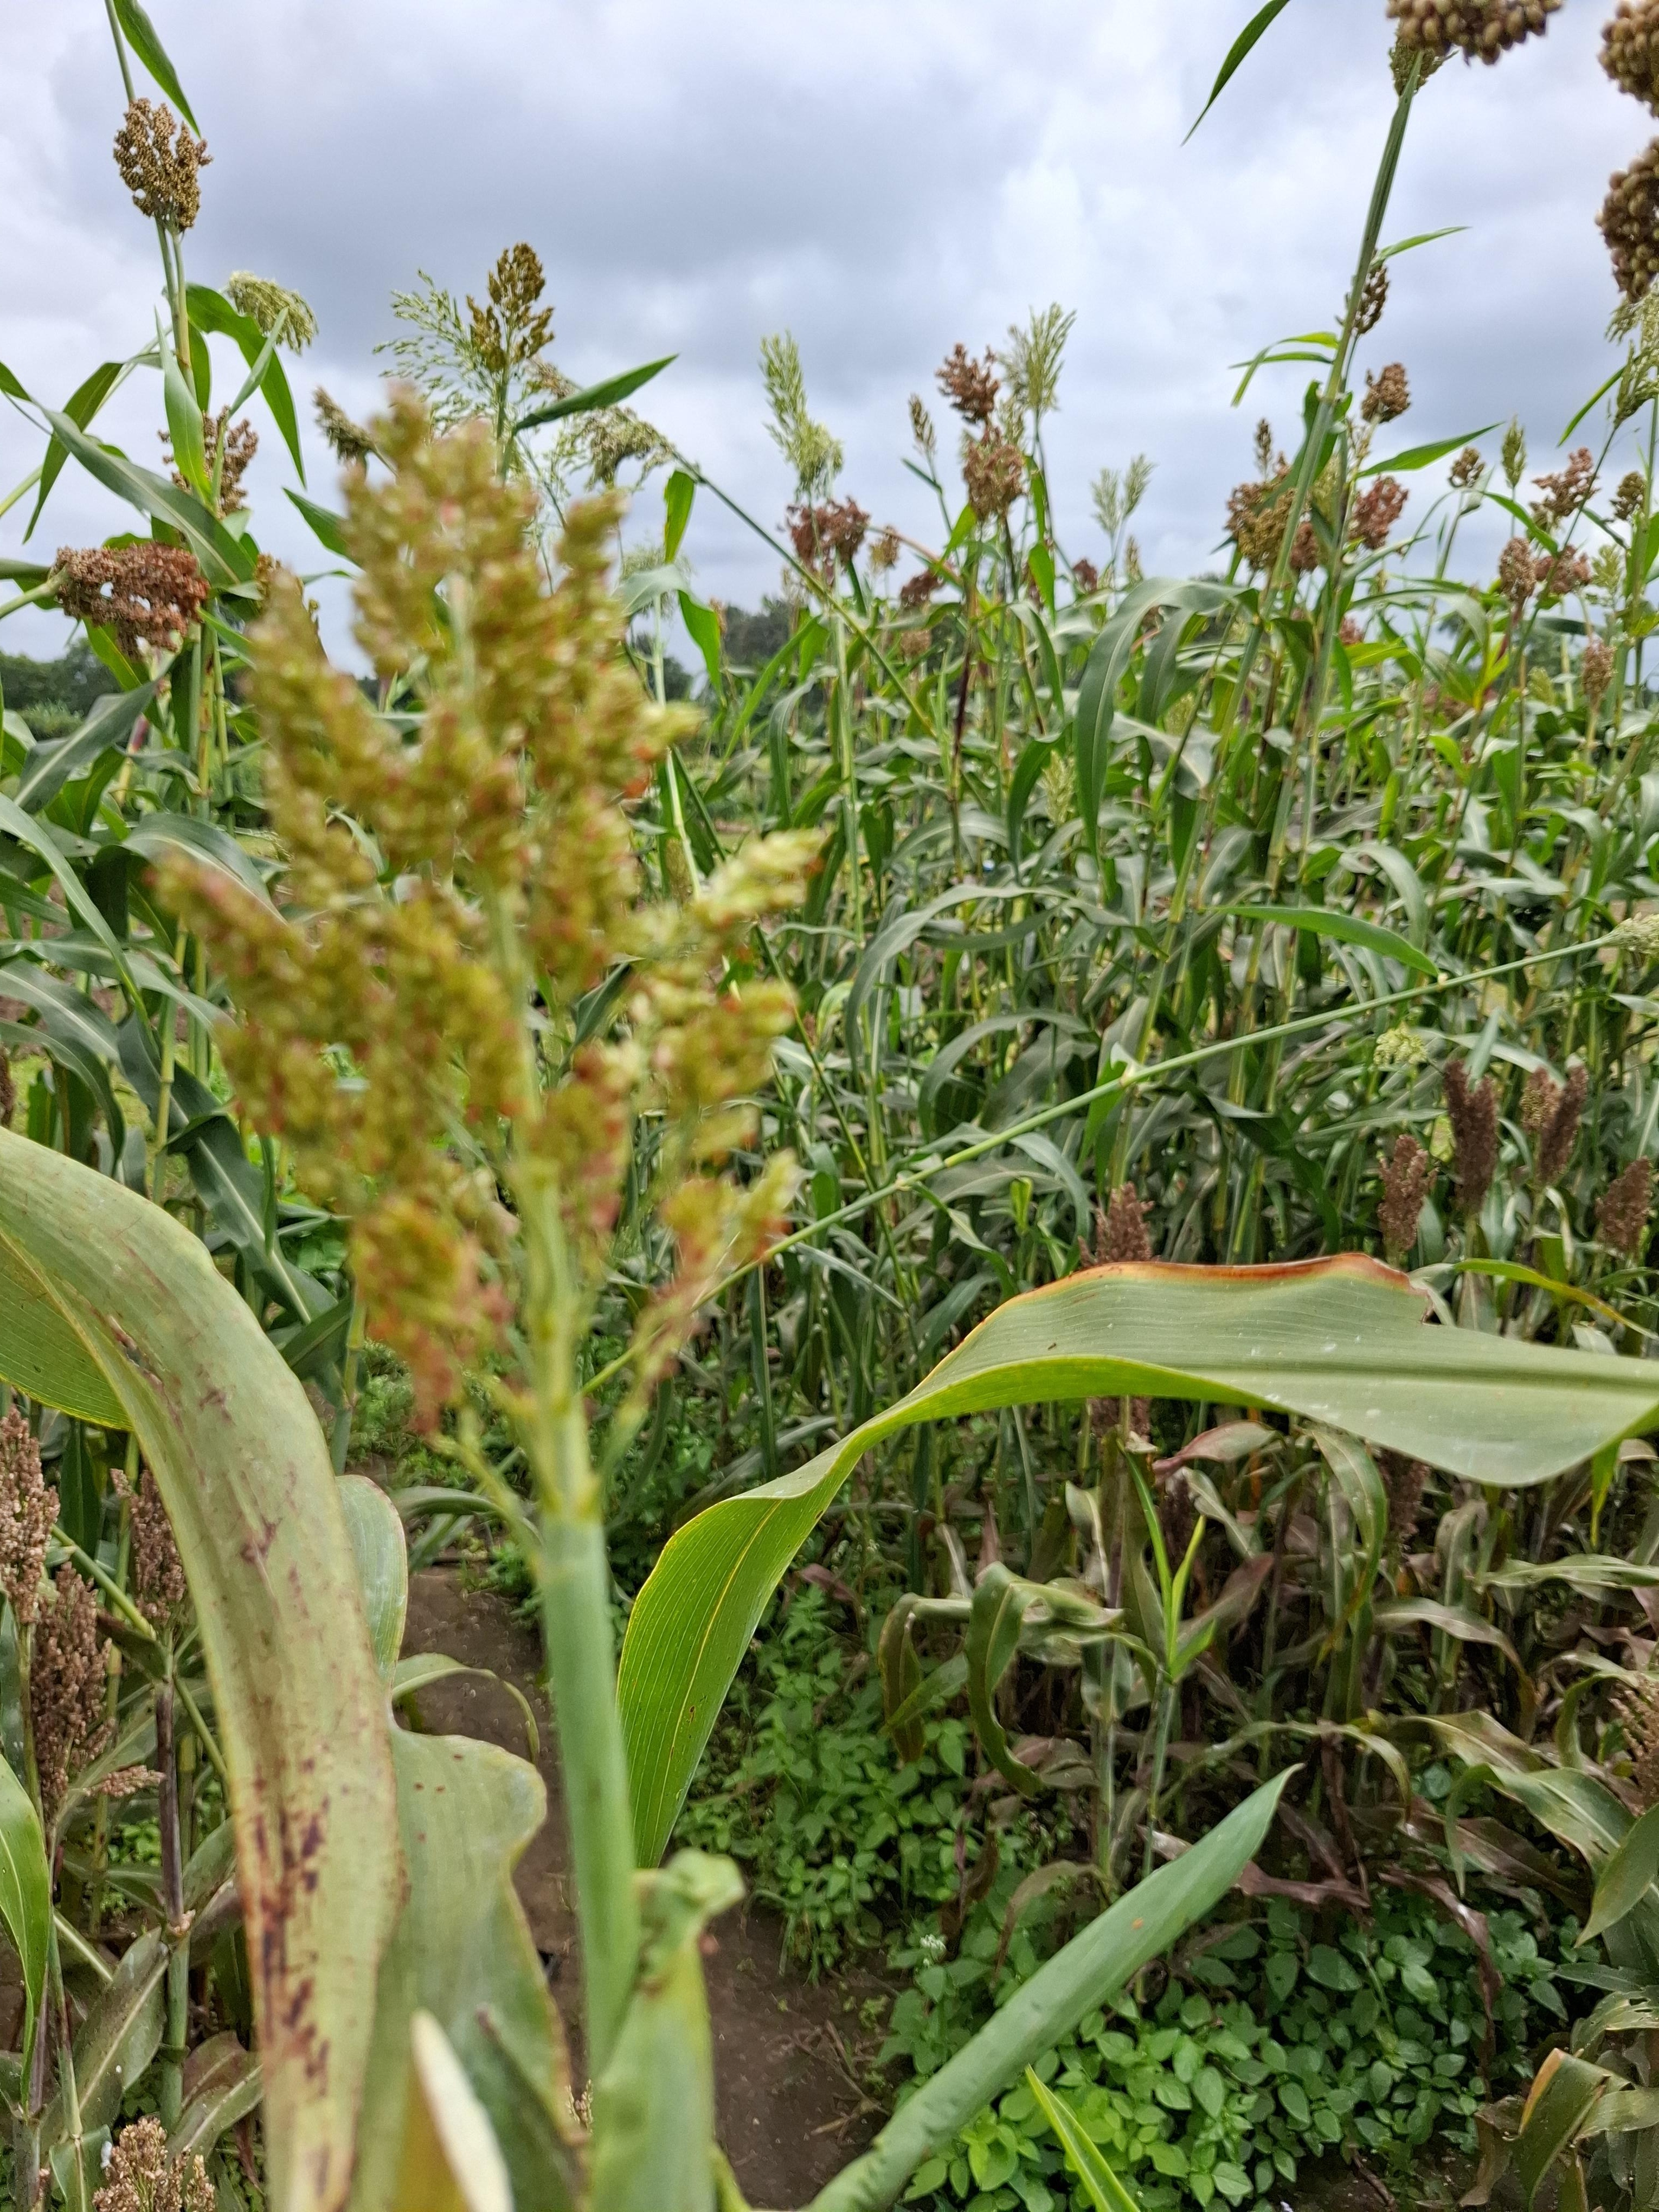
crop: sorghum
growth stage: harvest maturity
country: Tanzania
